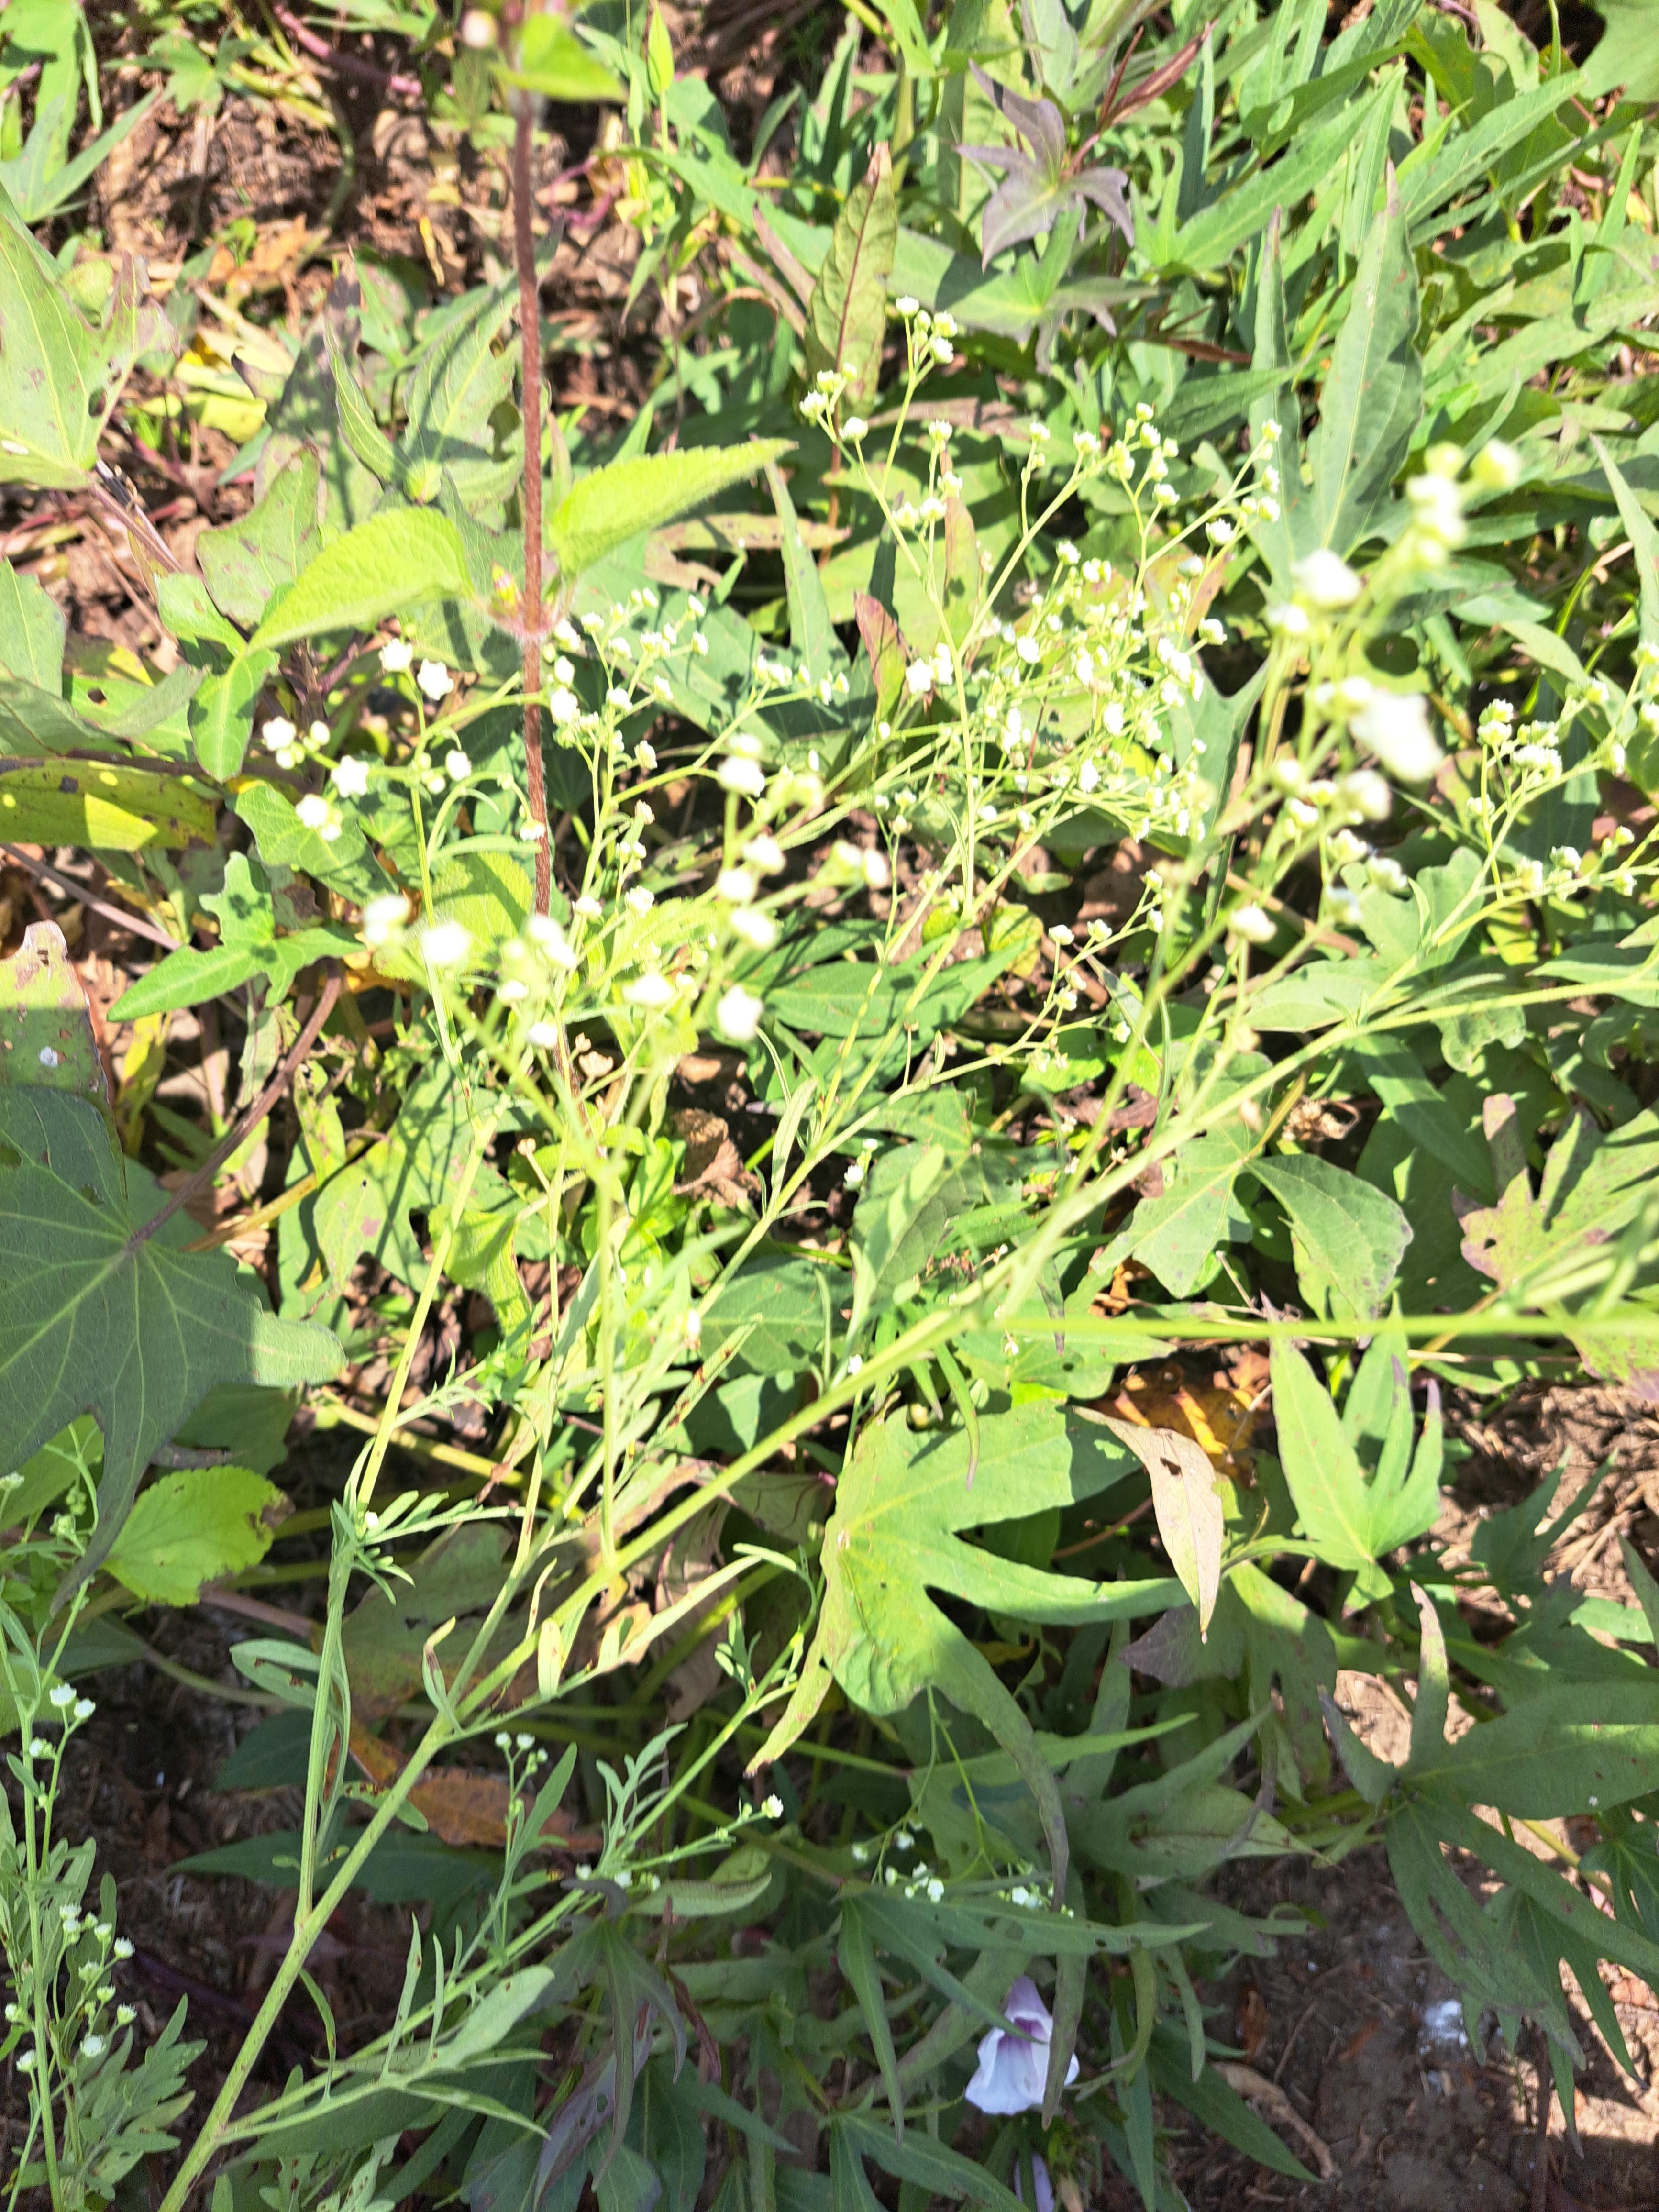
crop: sweet potato
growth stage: flowering
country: Tanzania
